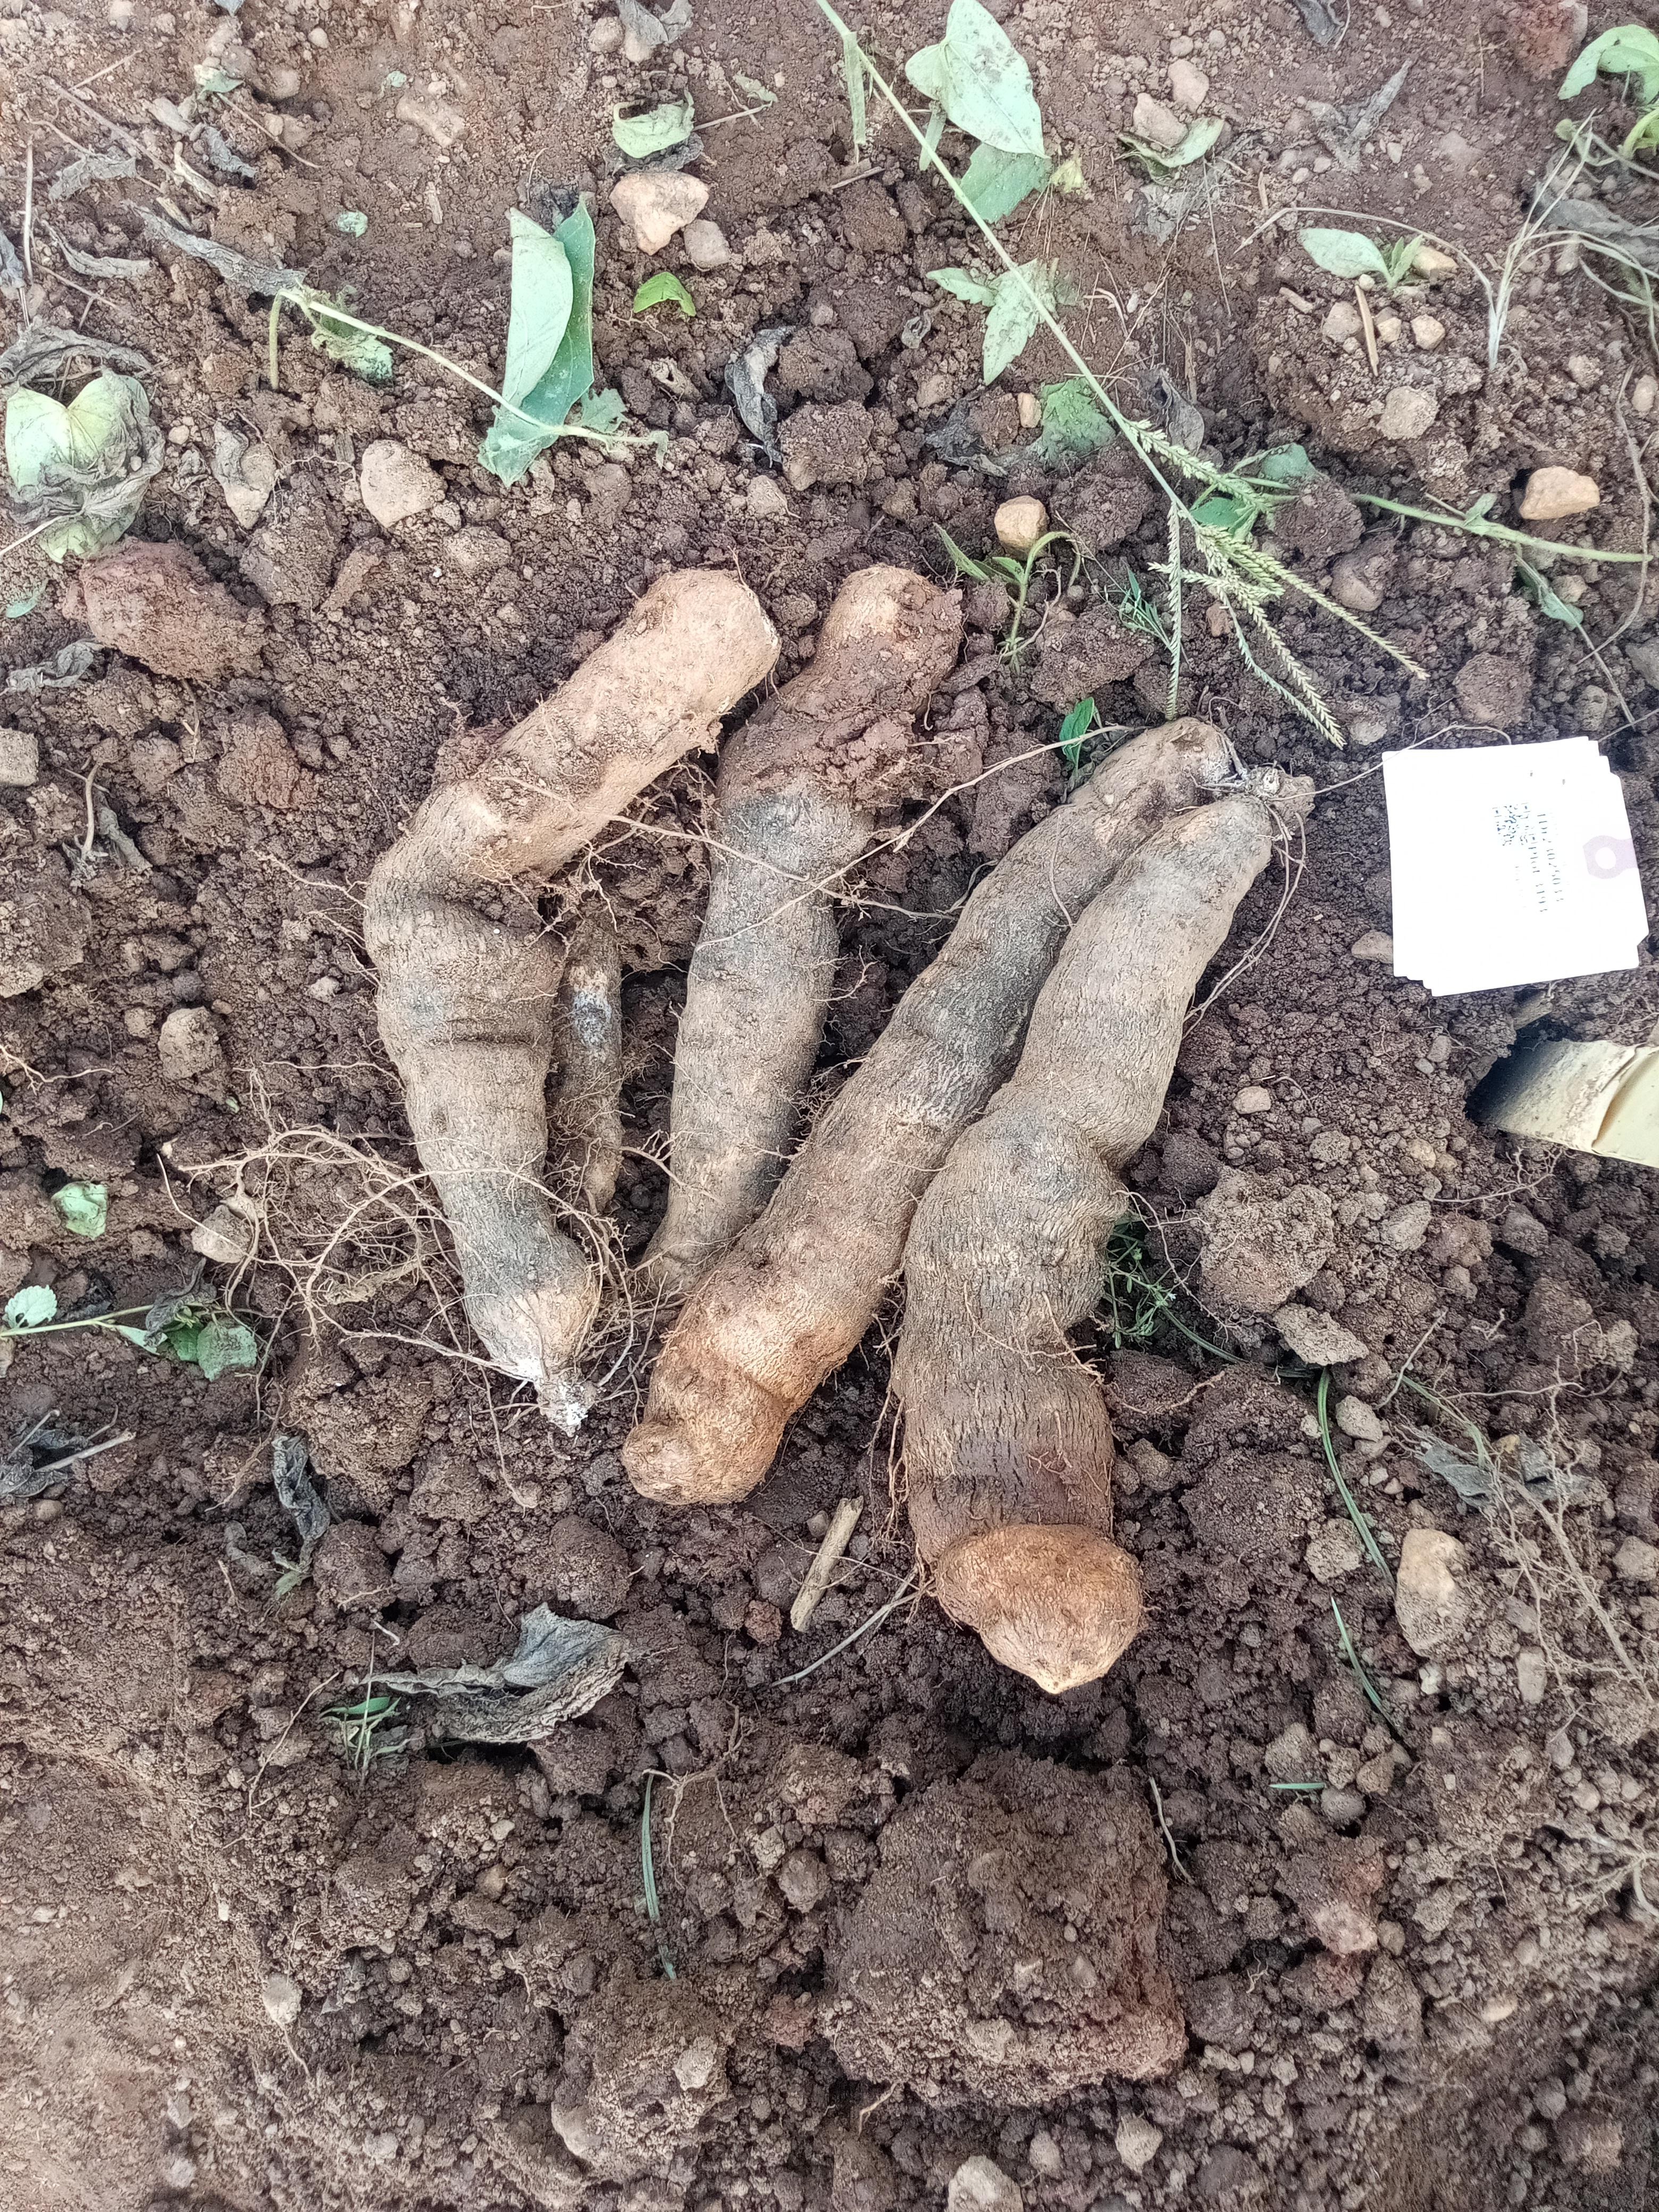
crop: yam
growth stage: harvest
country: Nigeria
